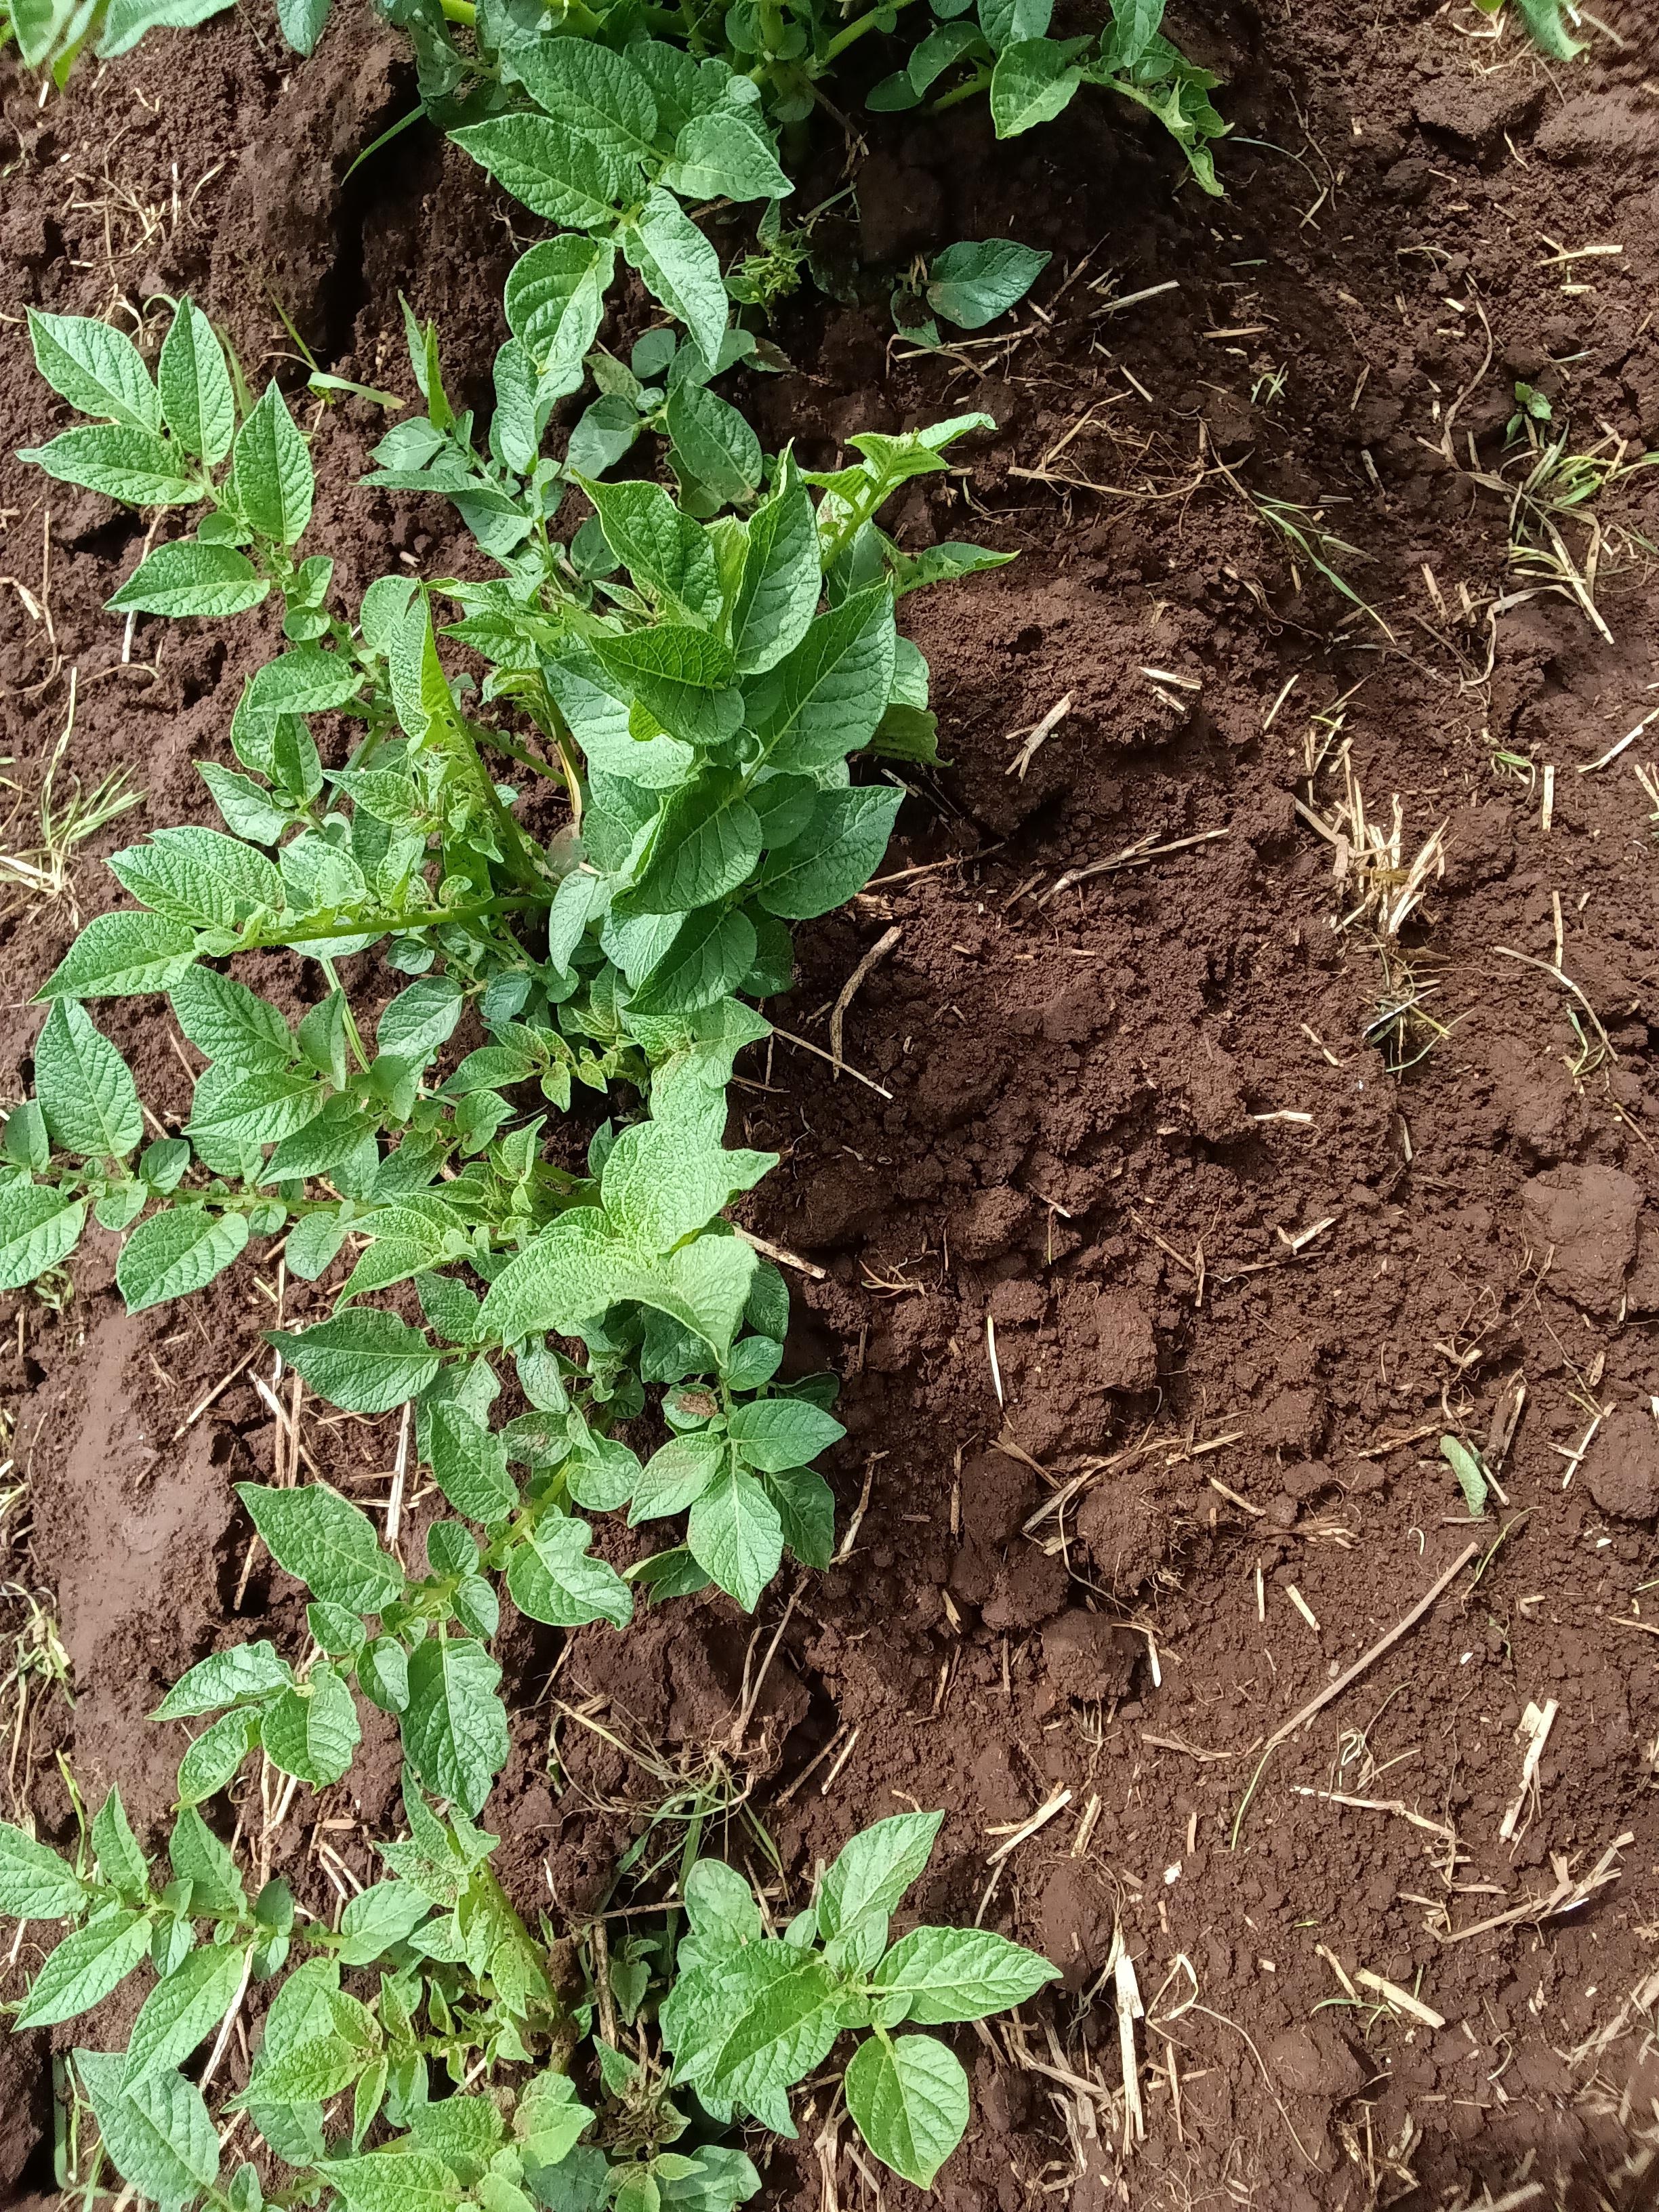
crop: potato
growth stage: vegetative
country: Kenya
